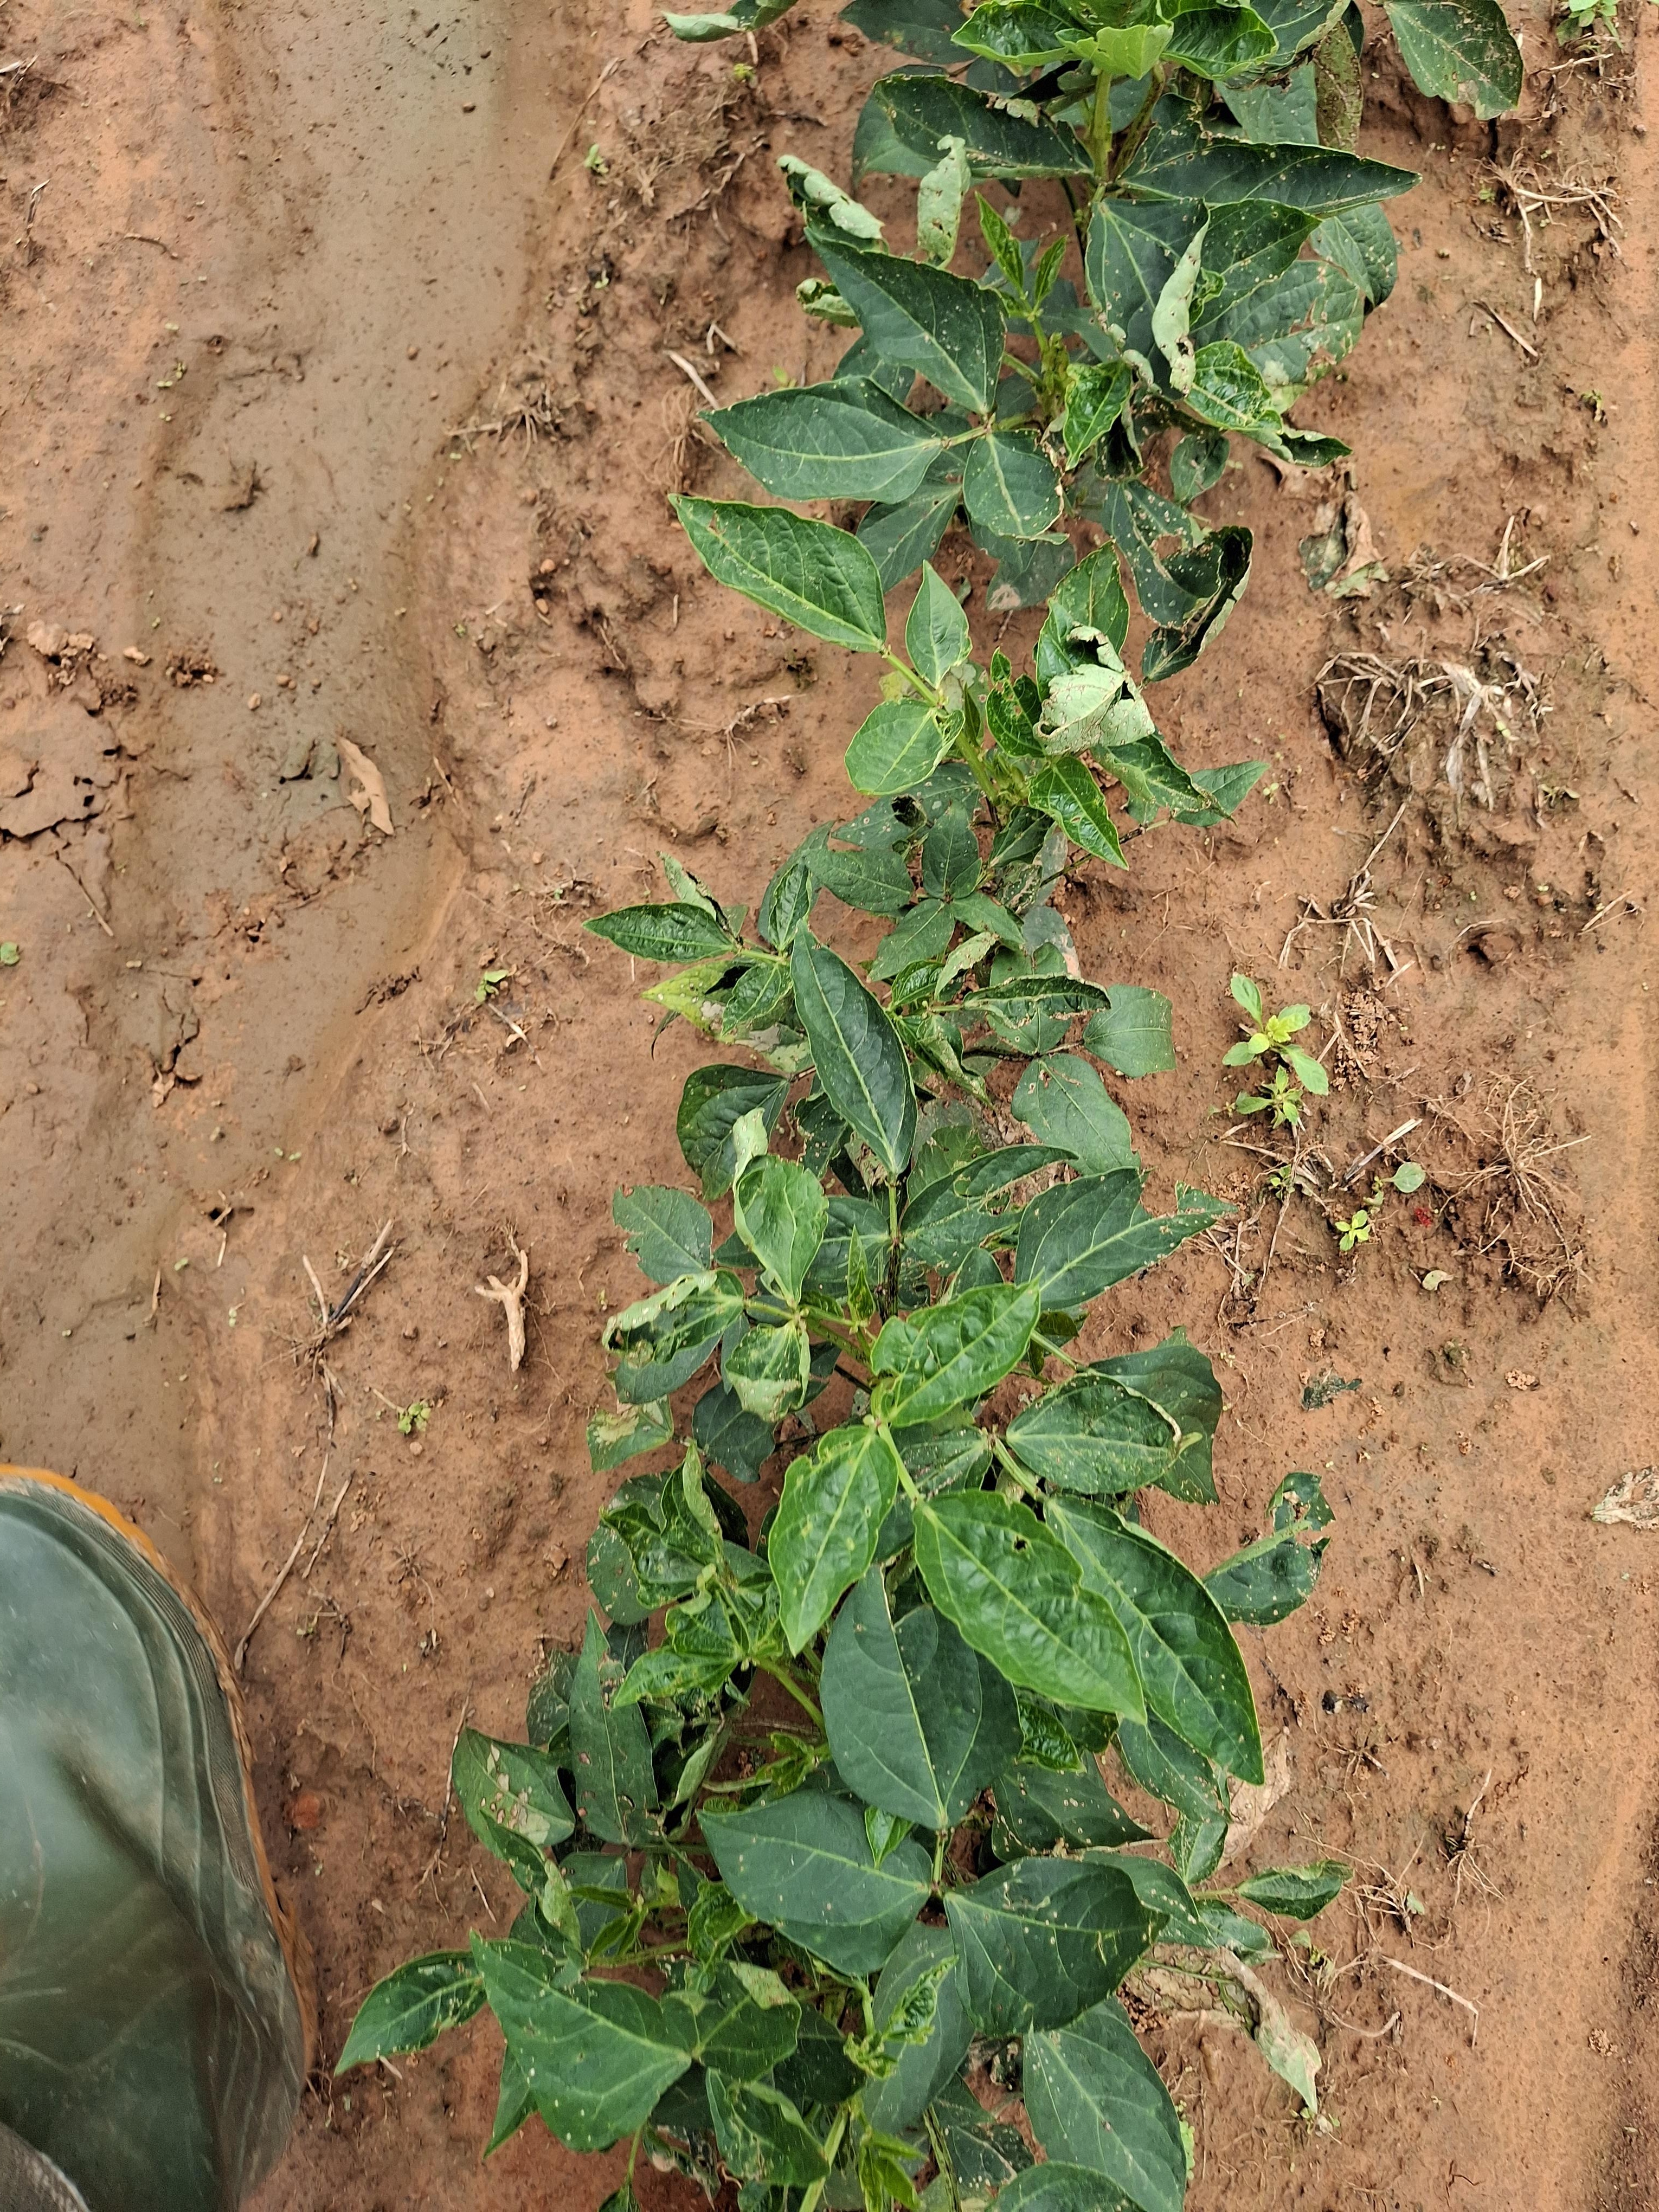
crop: cowpea
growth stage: vegetative
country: Nigeria
